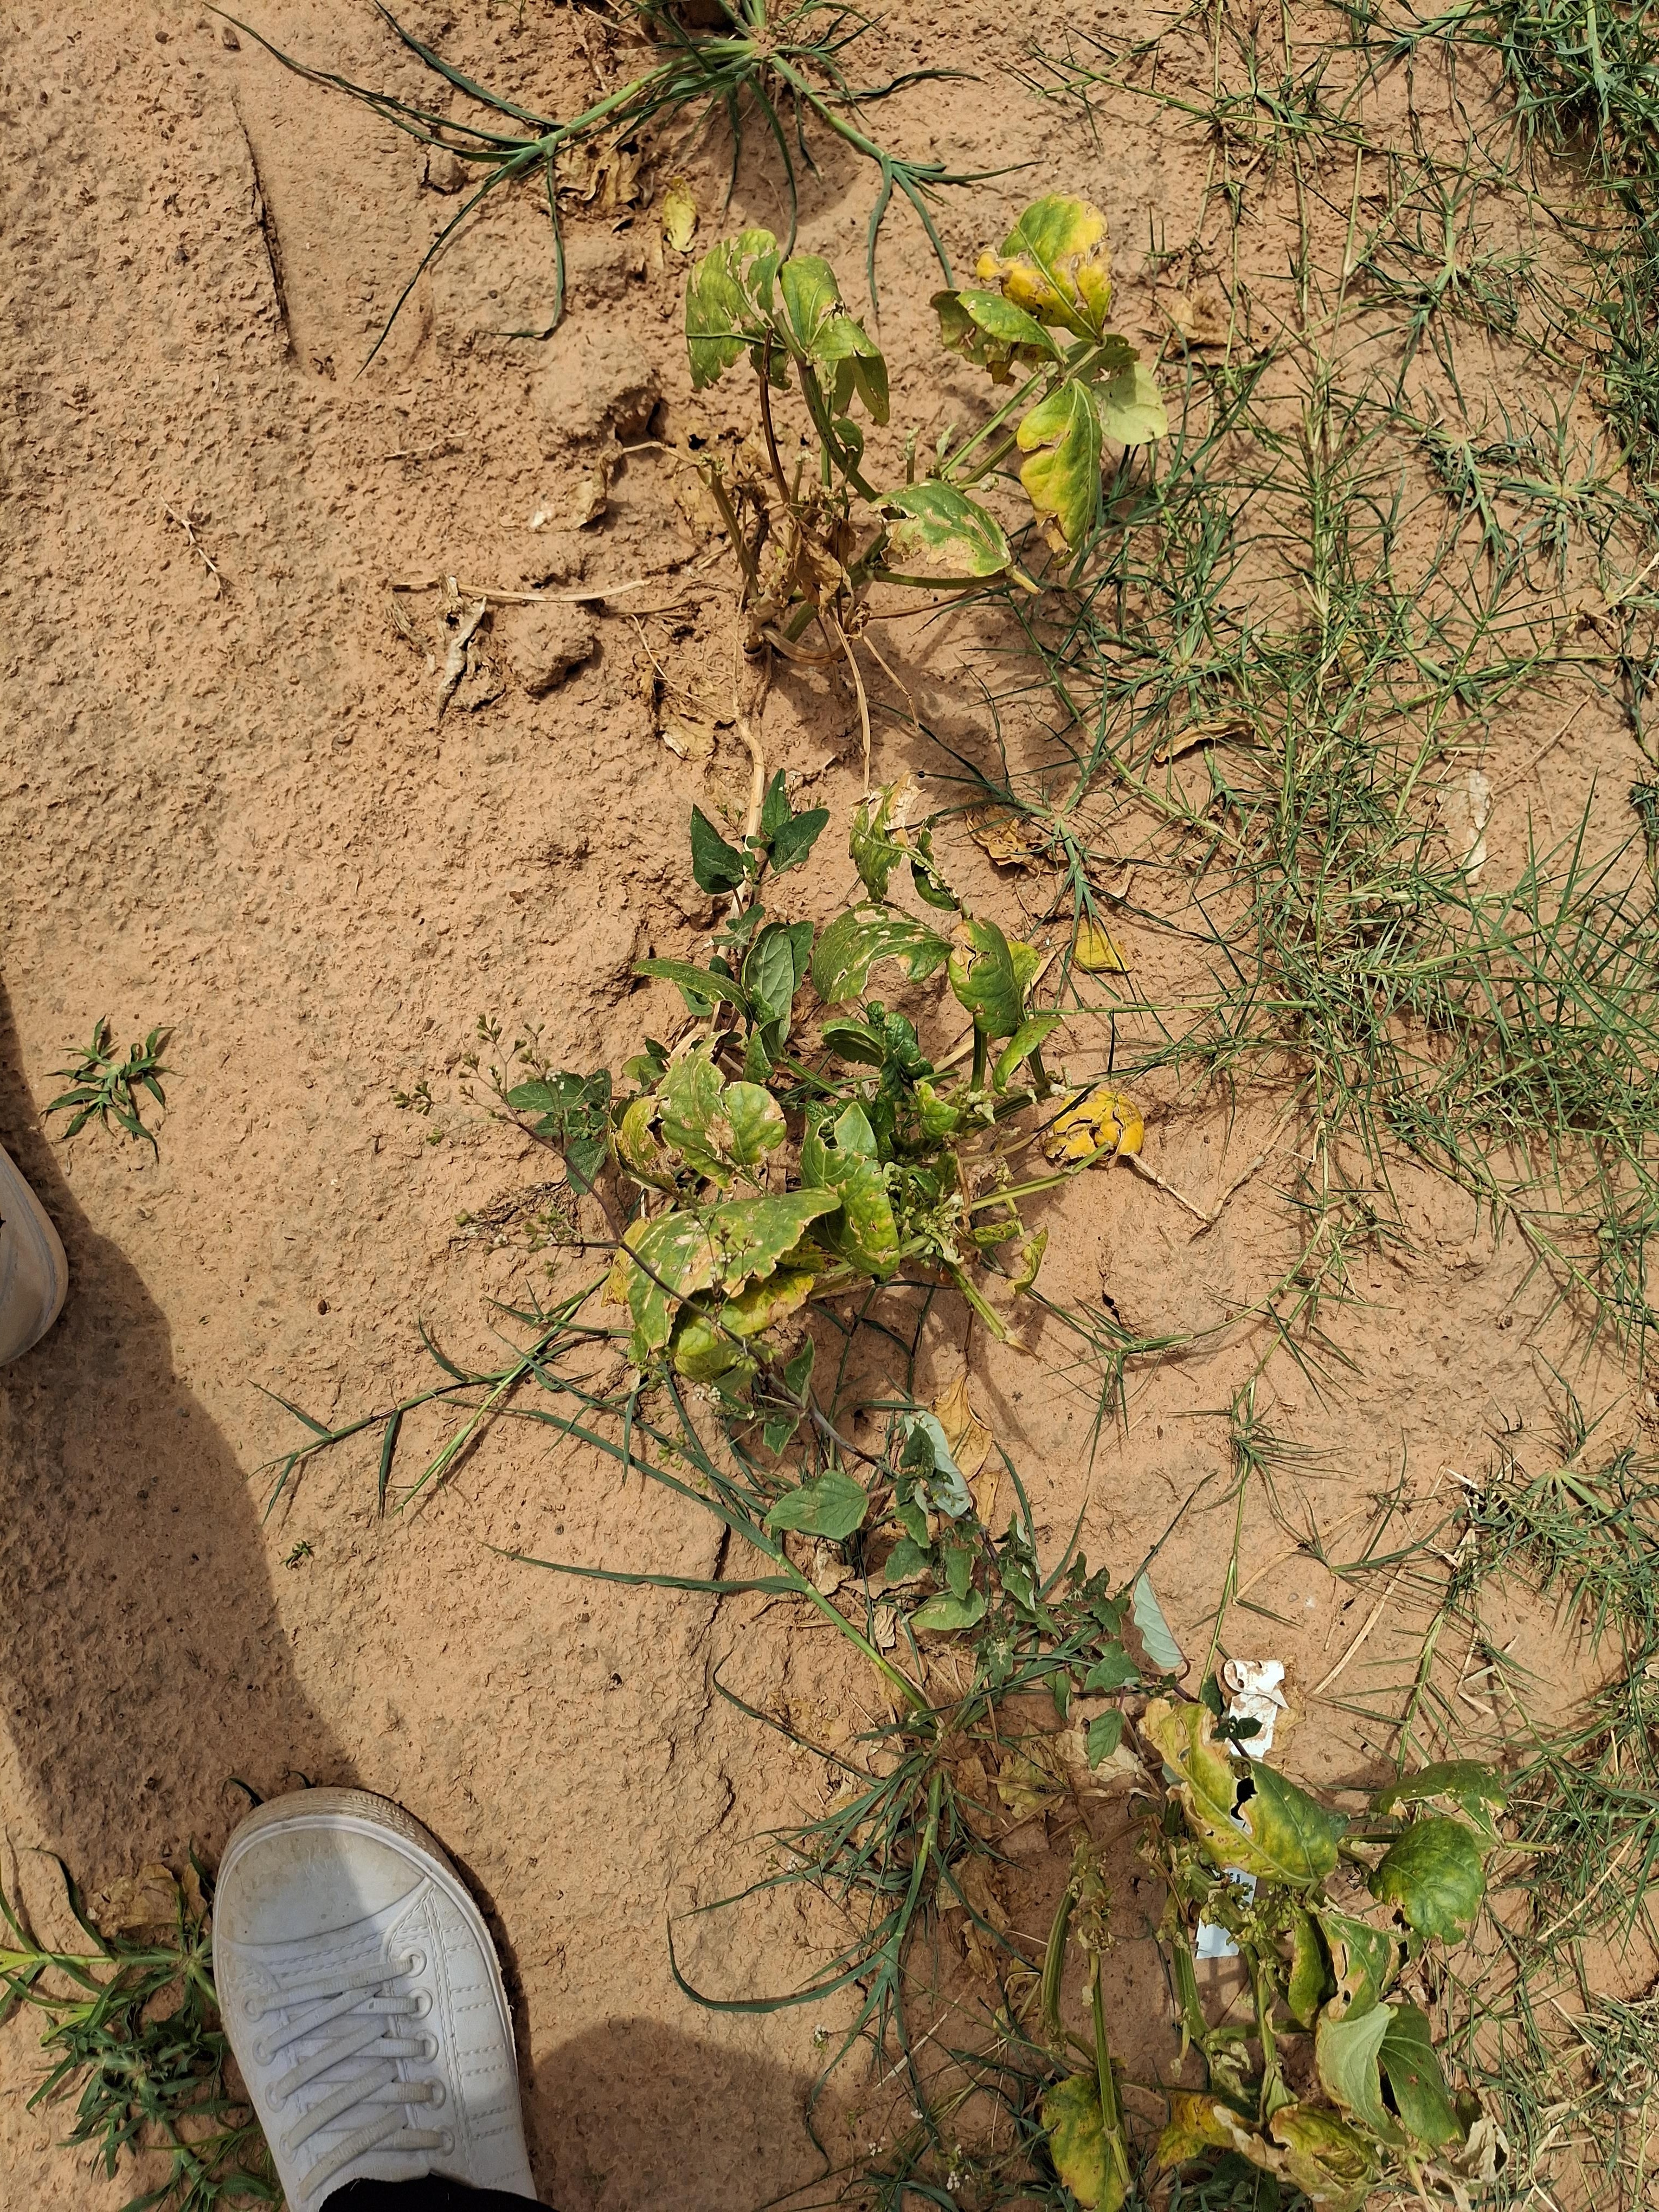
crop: cowpea
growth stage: harvest maturity
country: Nigeria
